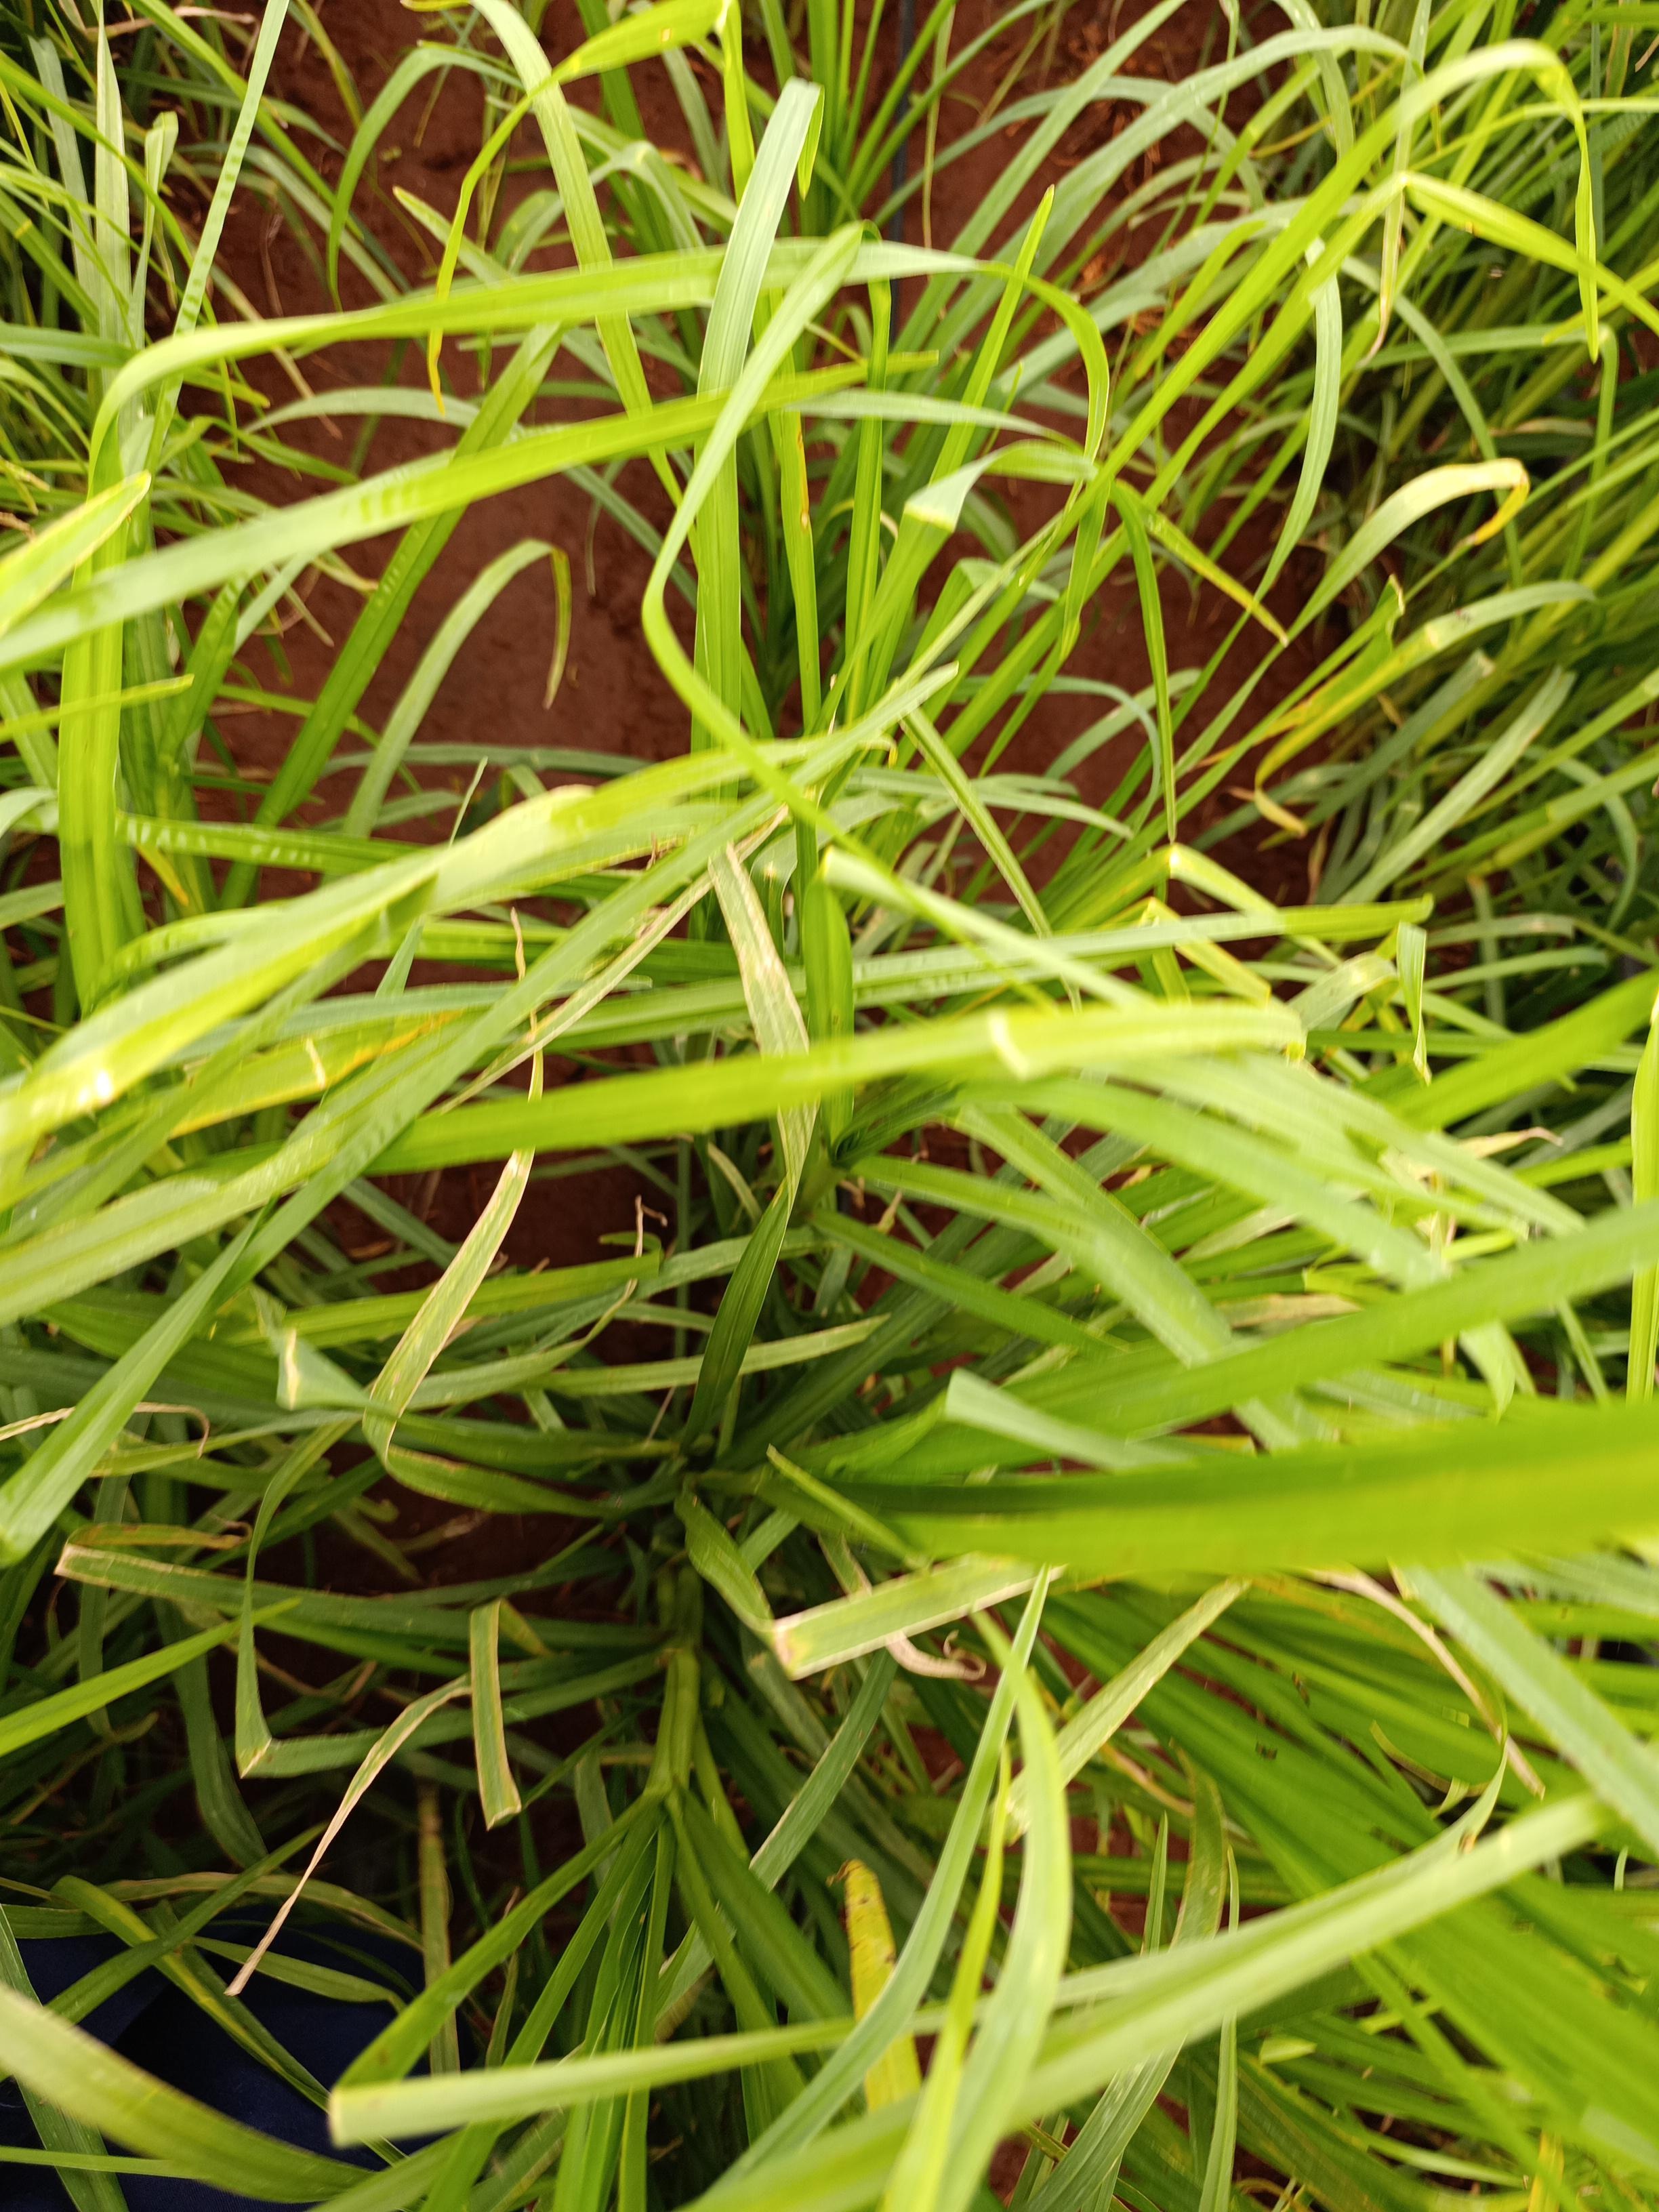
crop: finger millet
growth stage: heading tuber
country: Kenya
